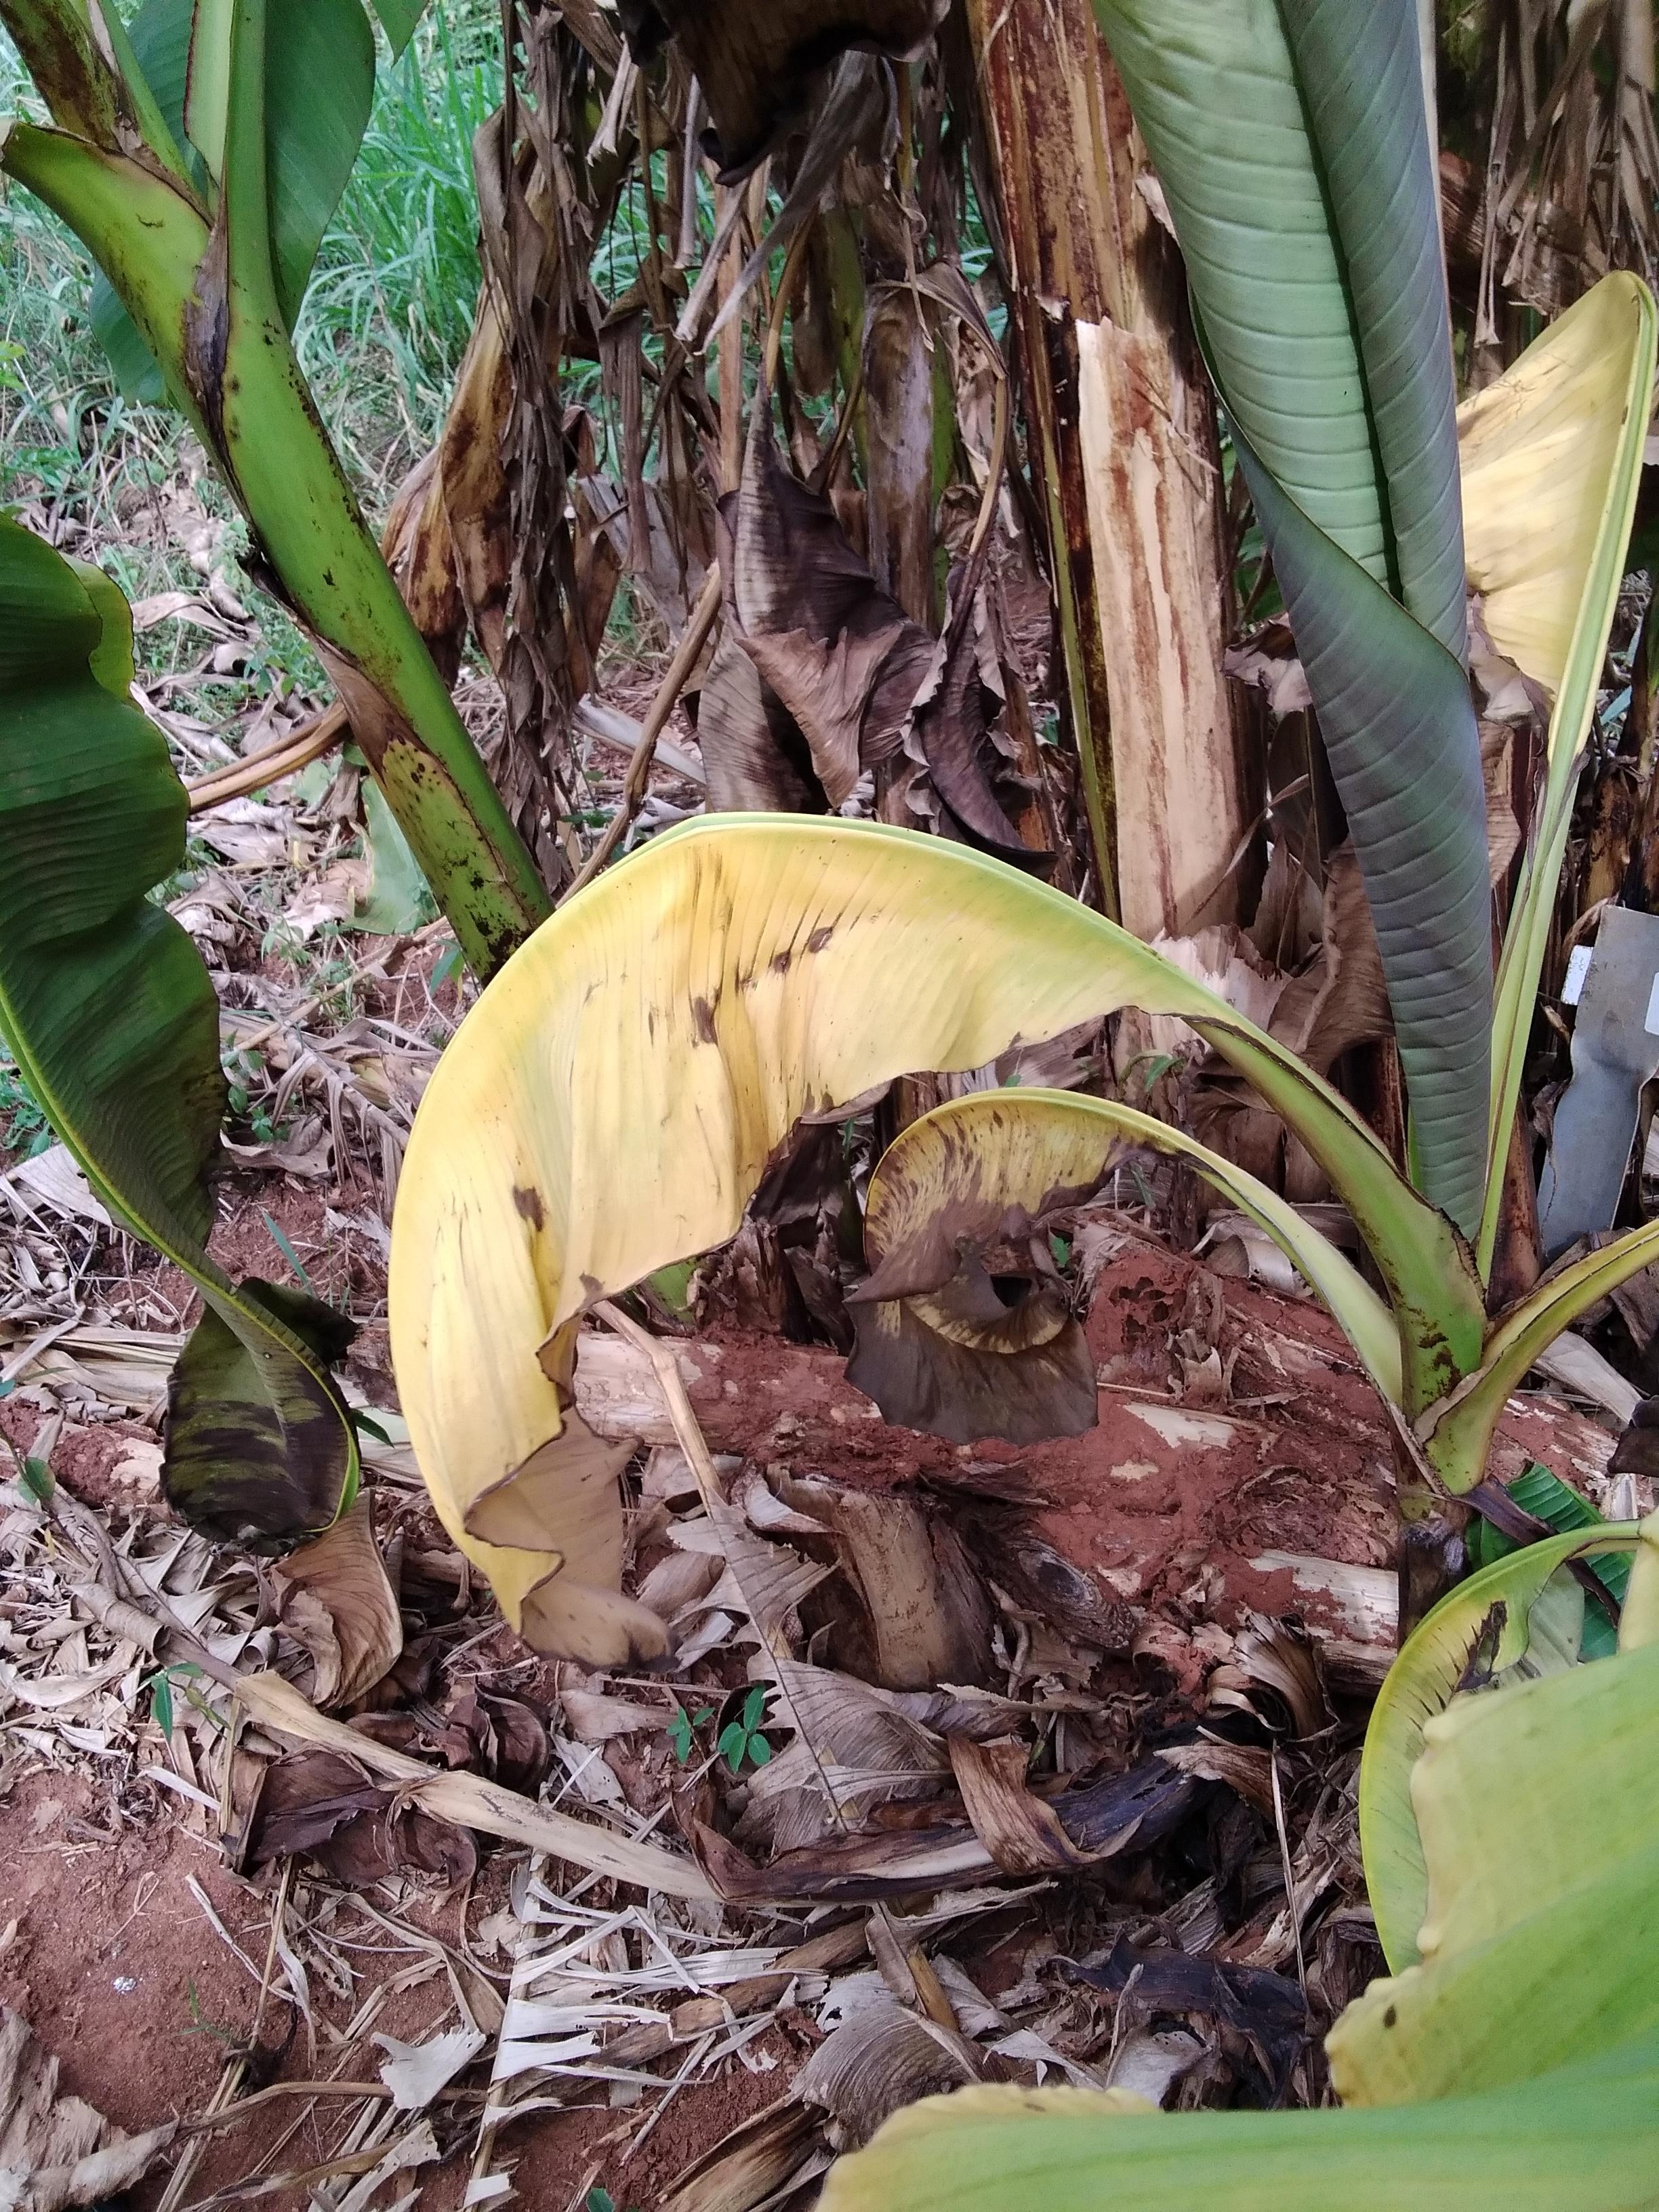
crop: banana
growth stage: vegetative
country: Uganda
